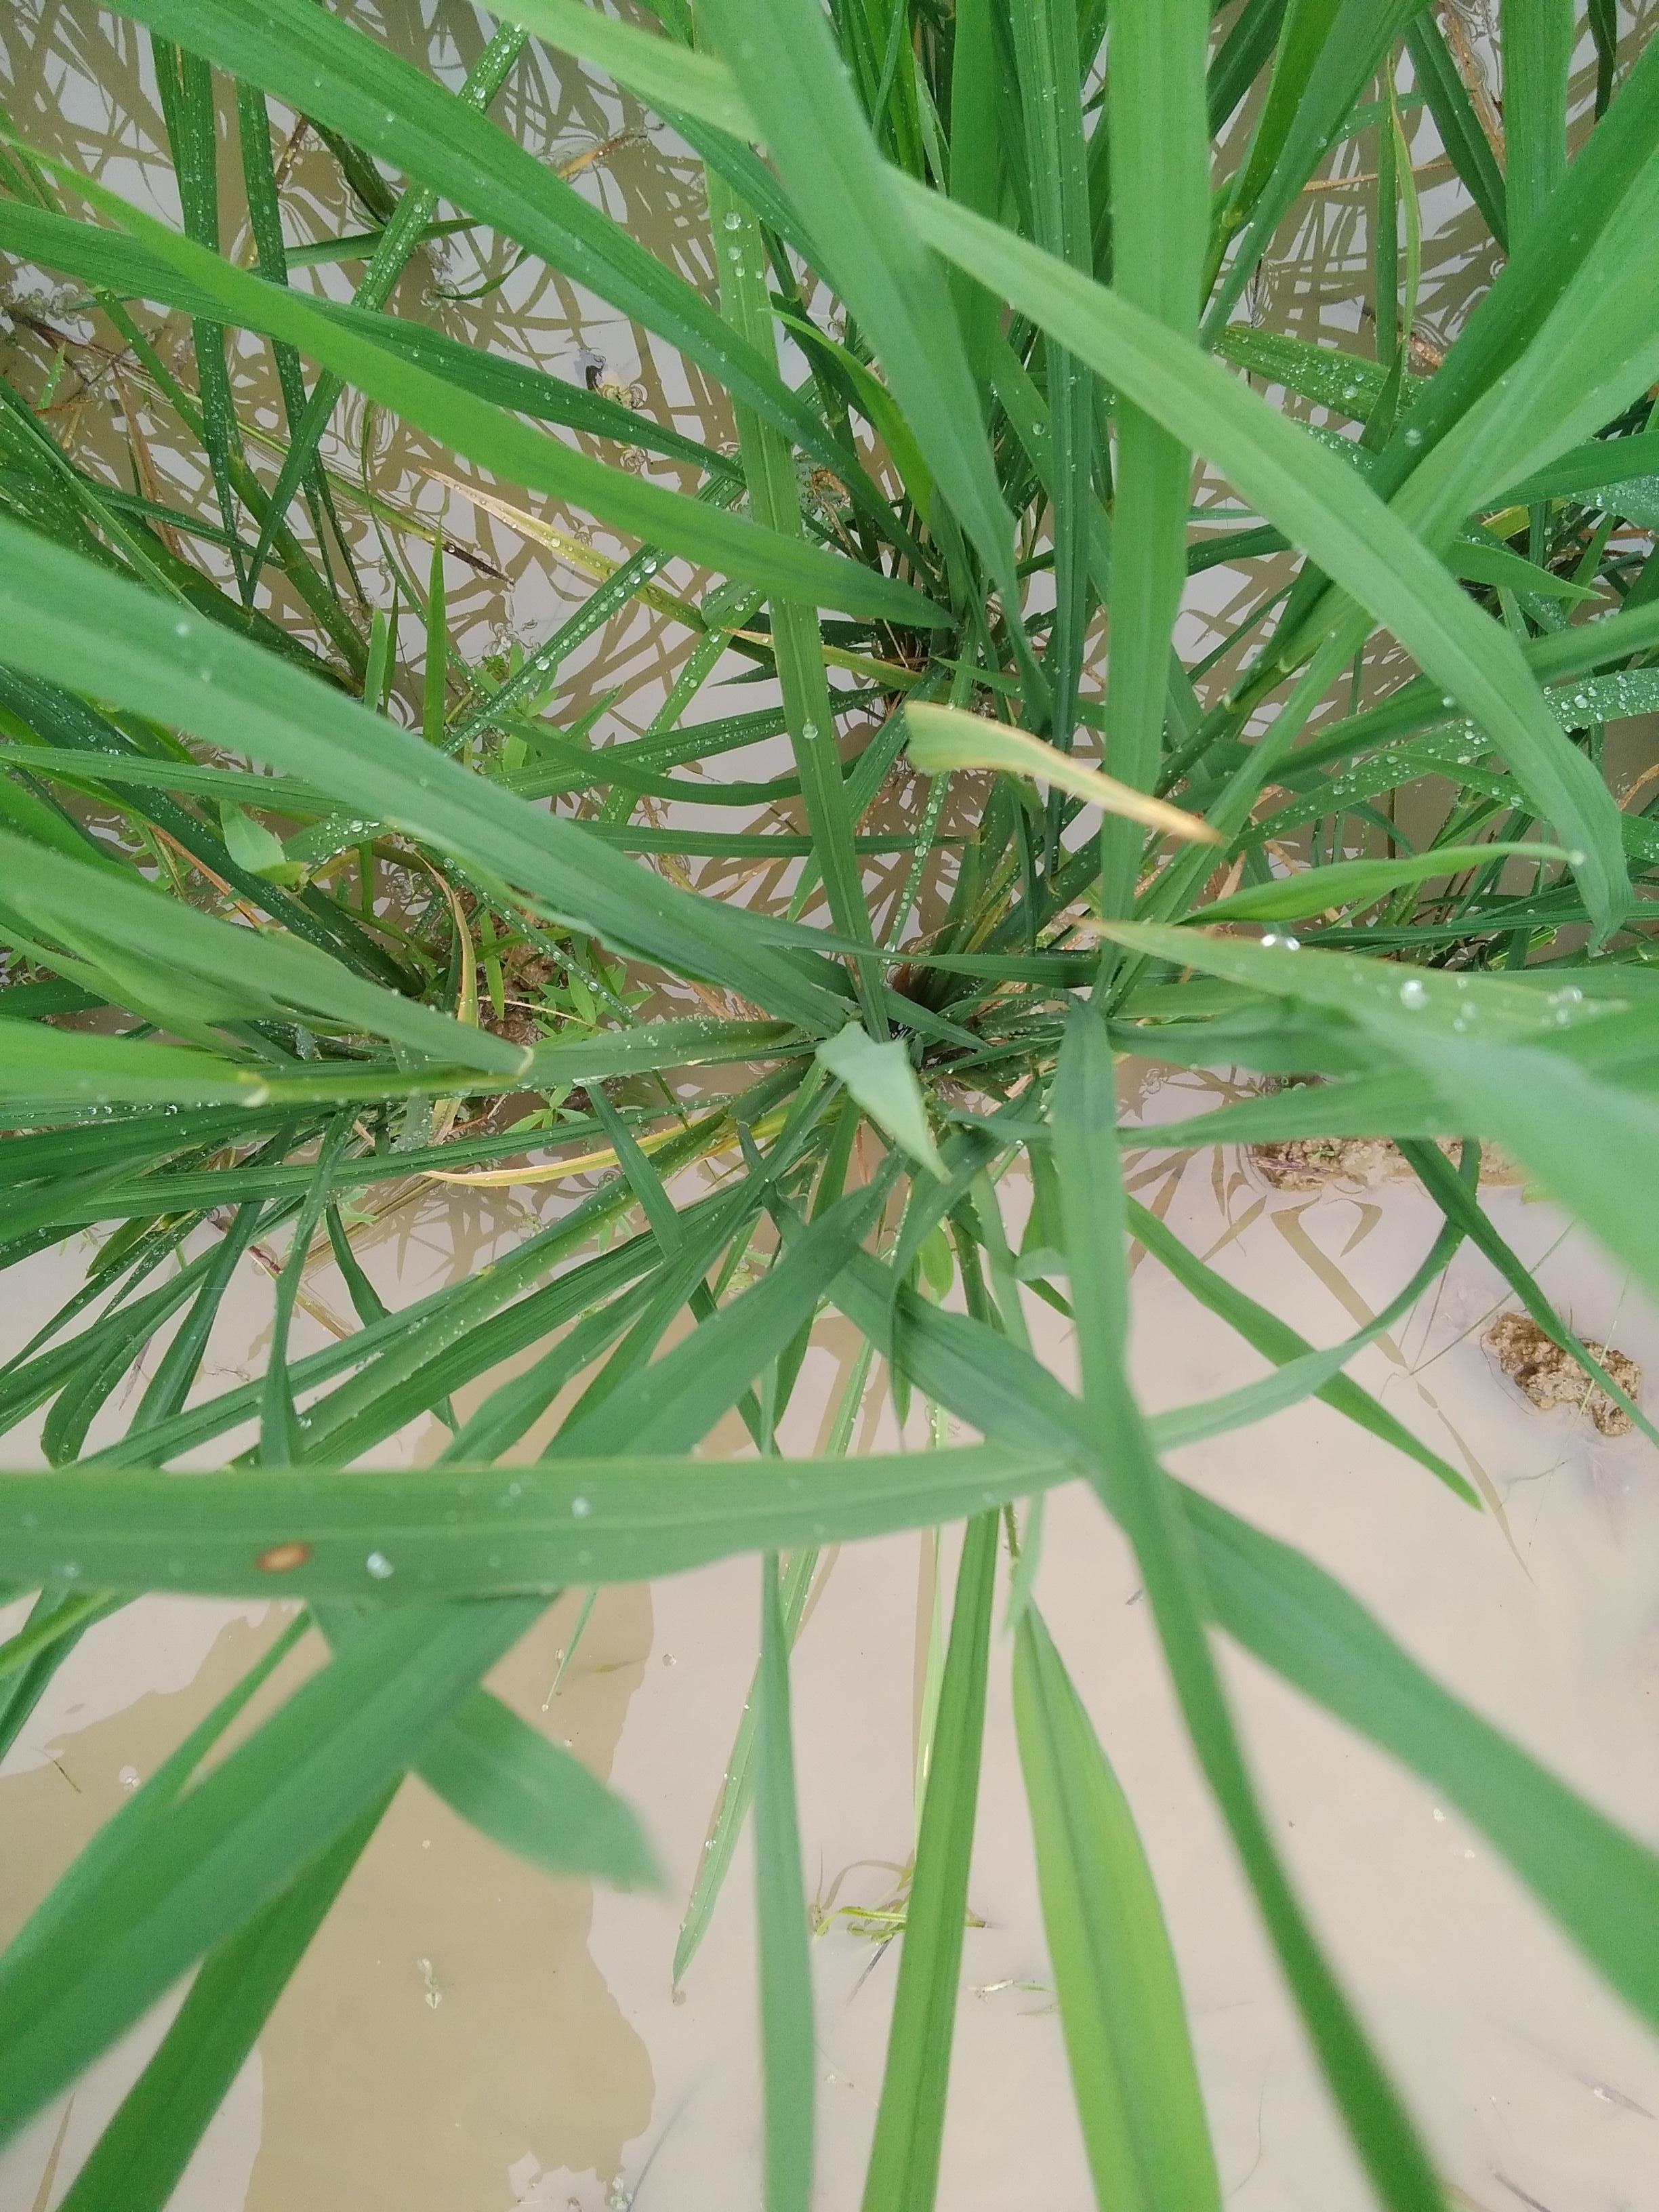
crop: rice
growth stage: heading tuber
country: Nigeria
